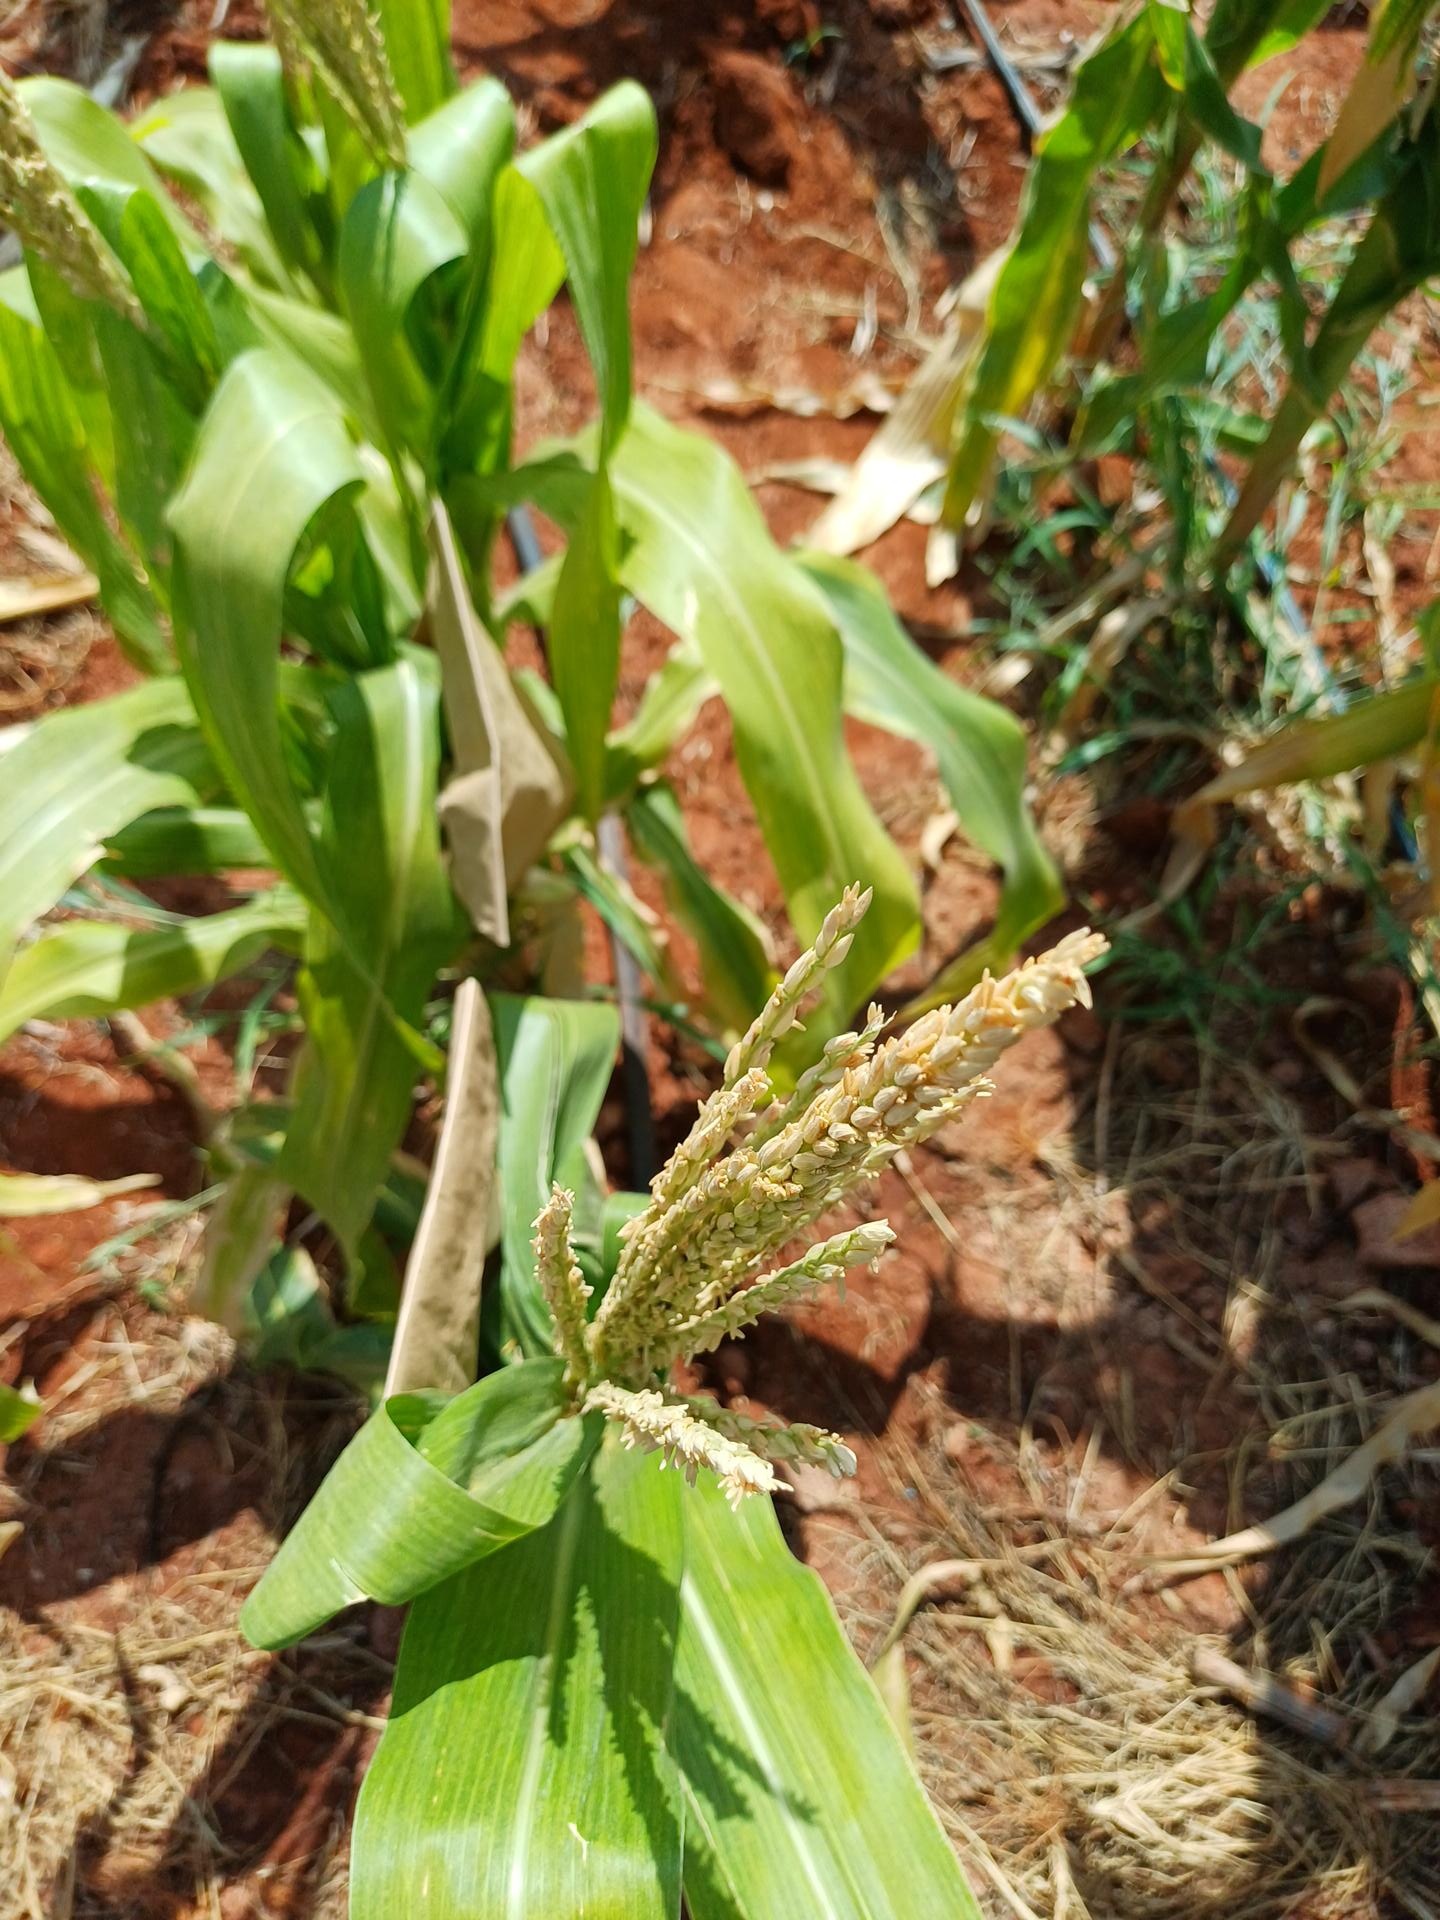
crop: maize
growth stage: flowering
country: Kenya
